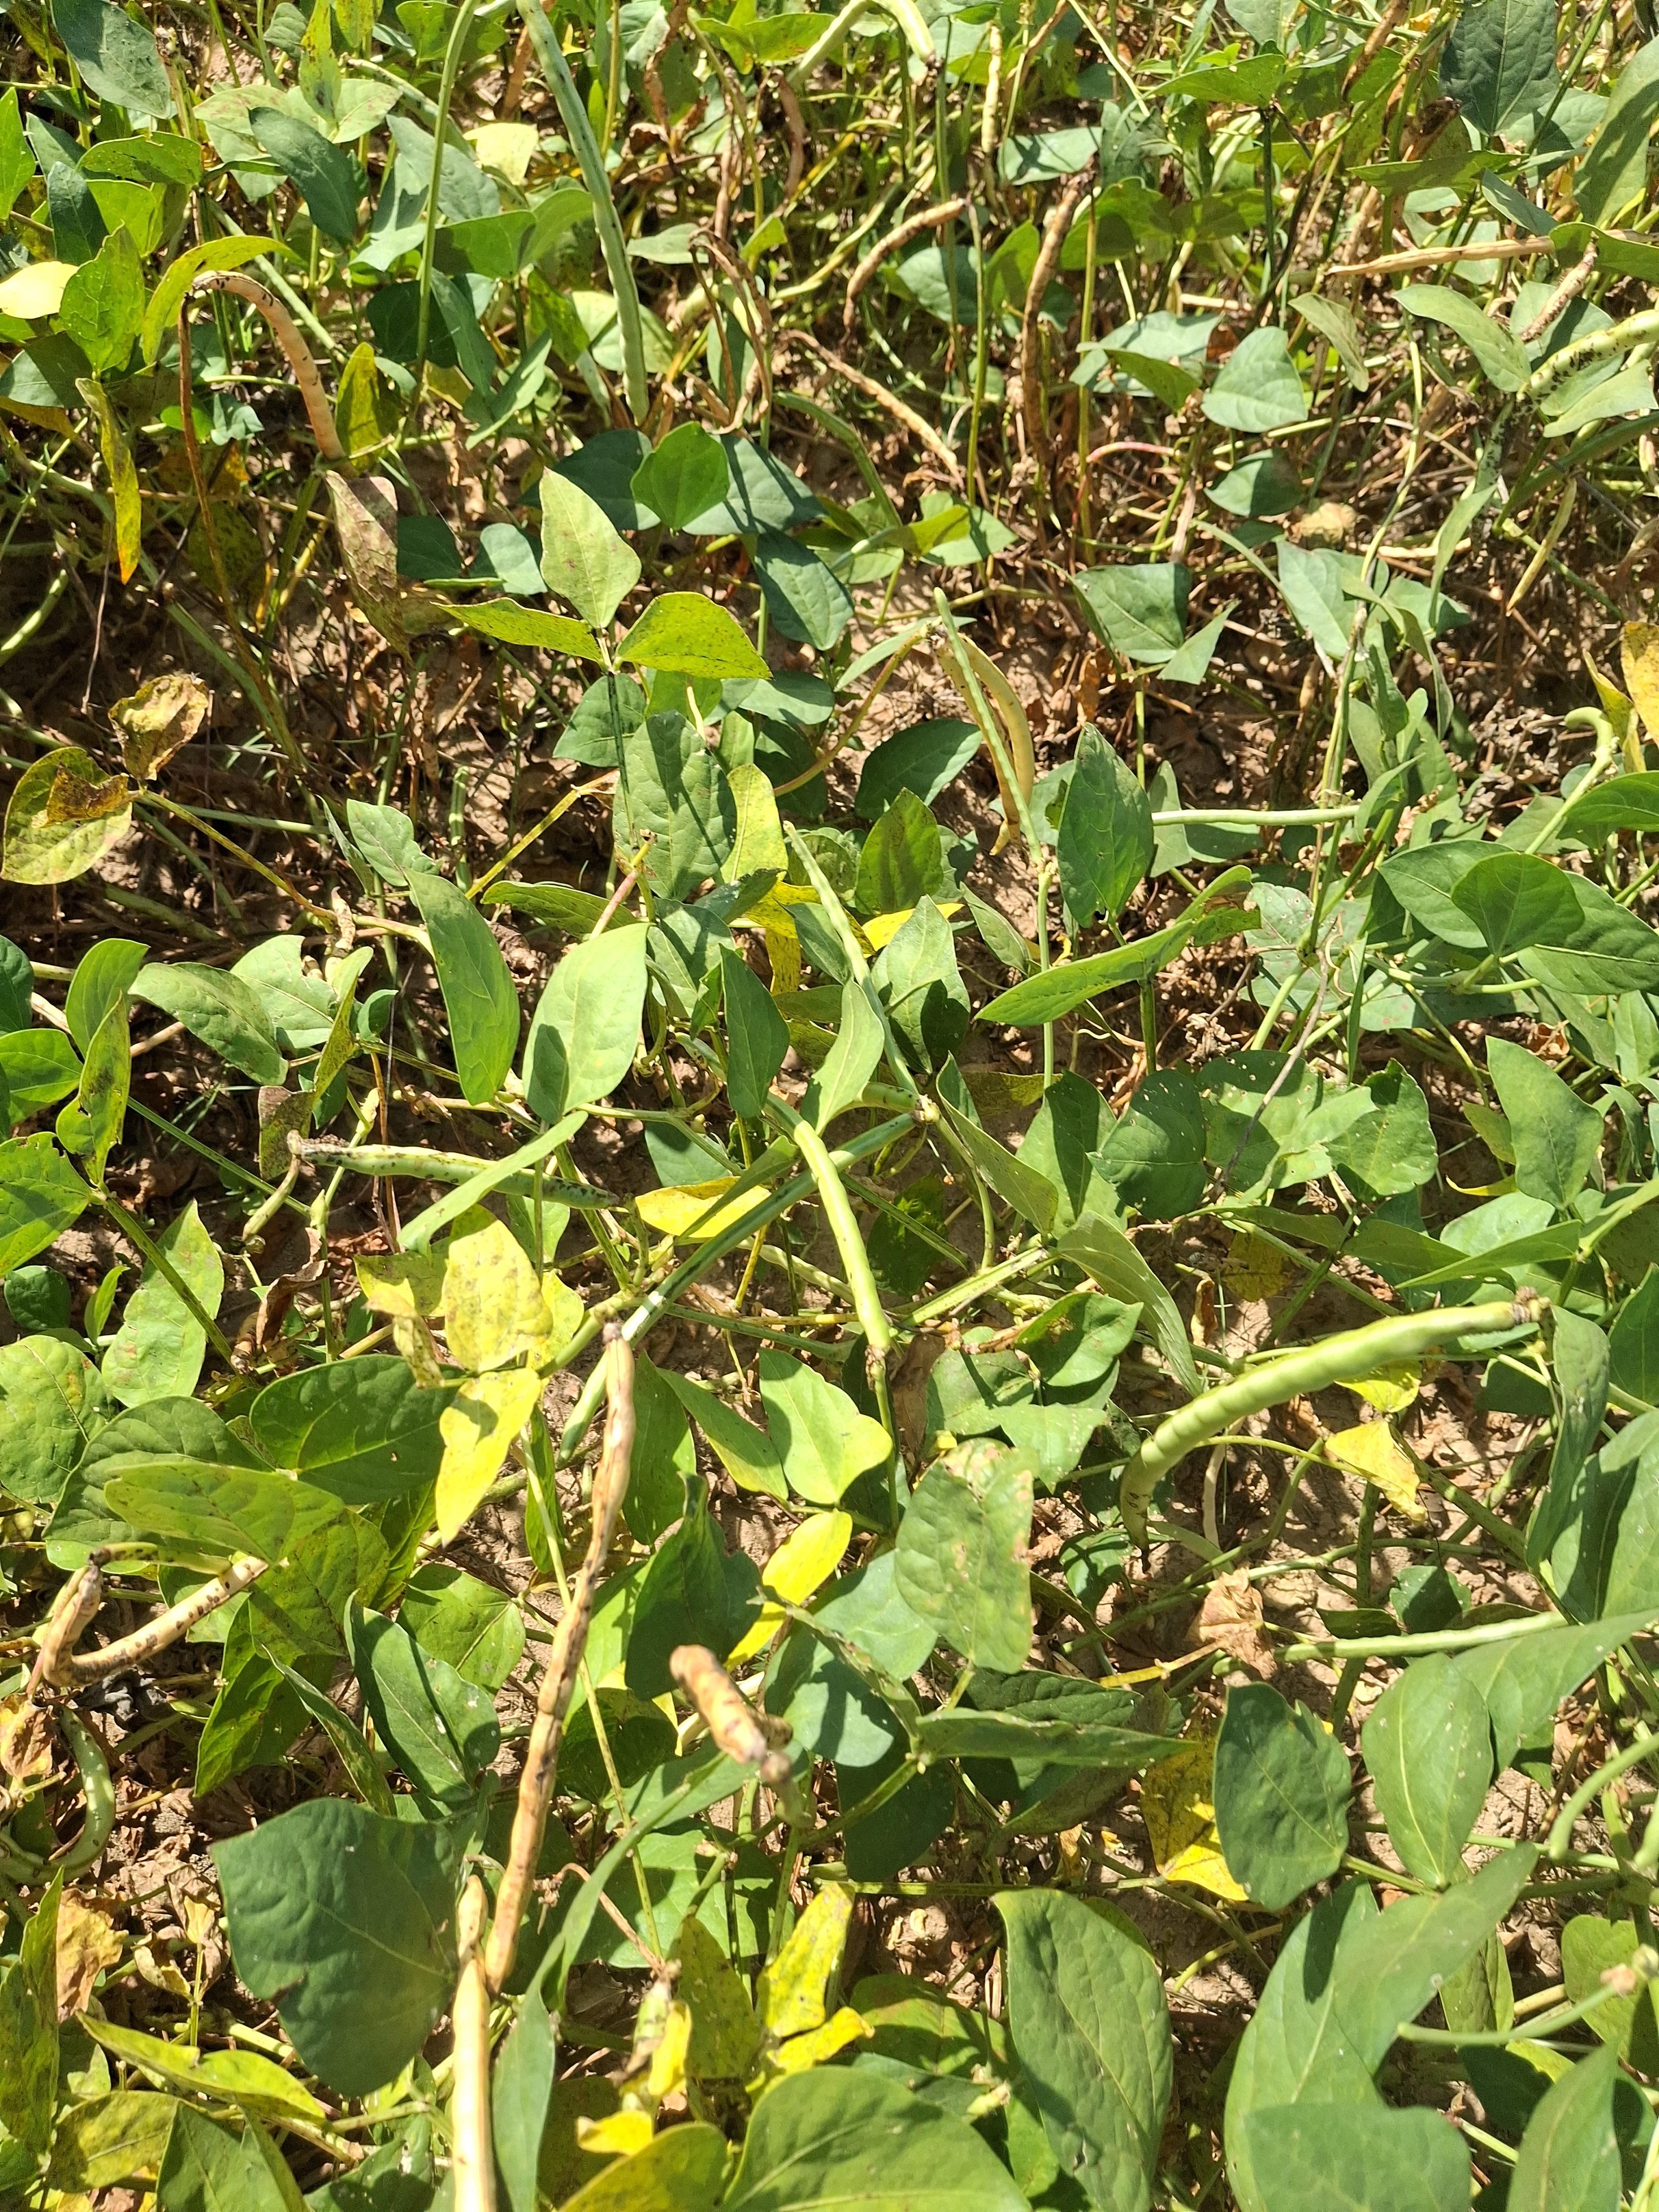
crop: cowpea
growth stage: maturity
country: Nigeria
